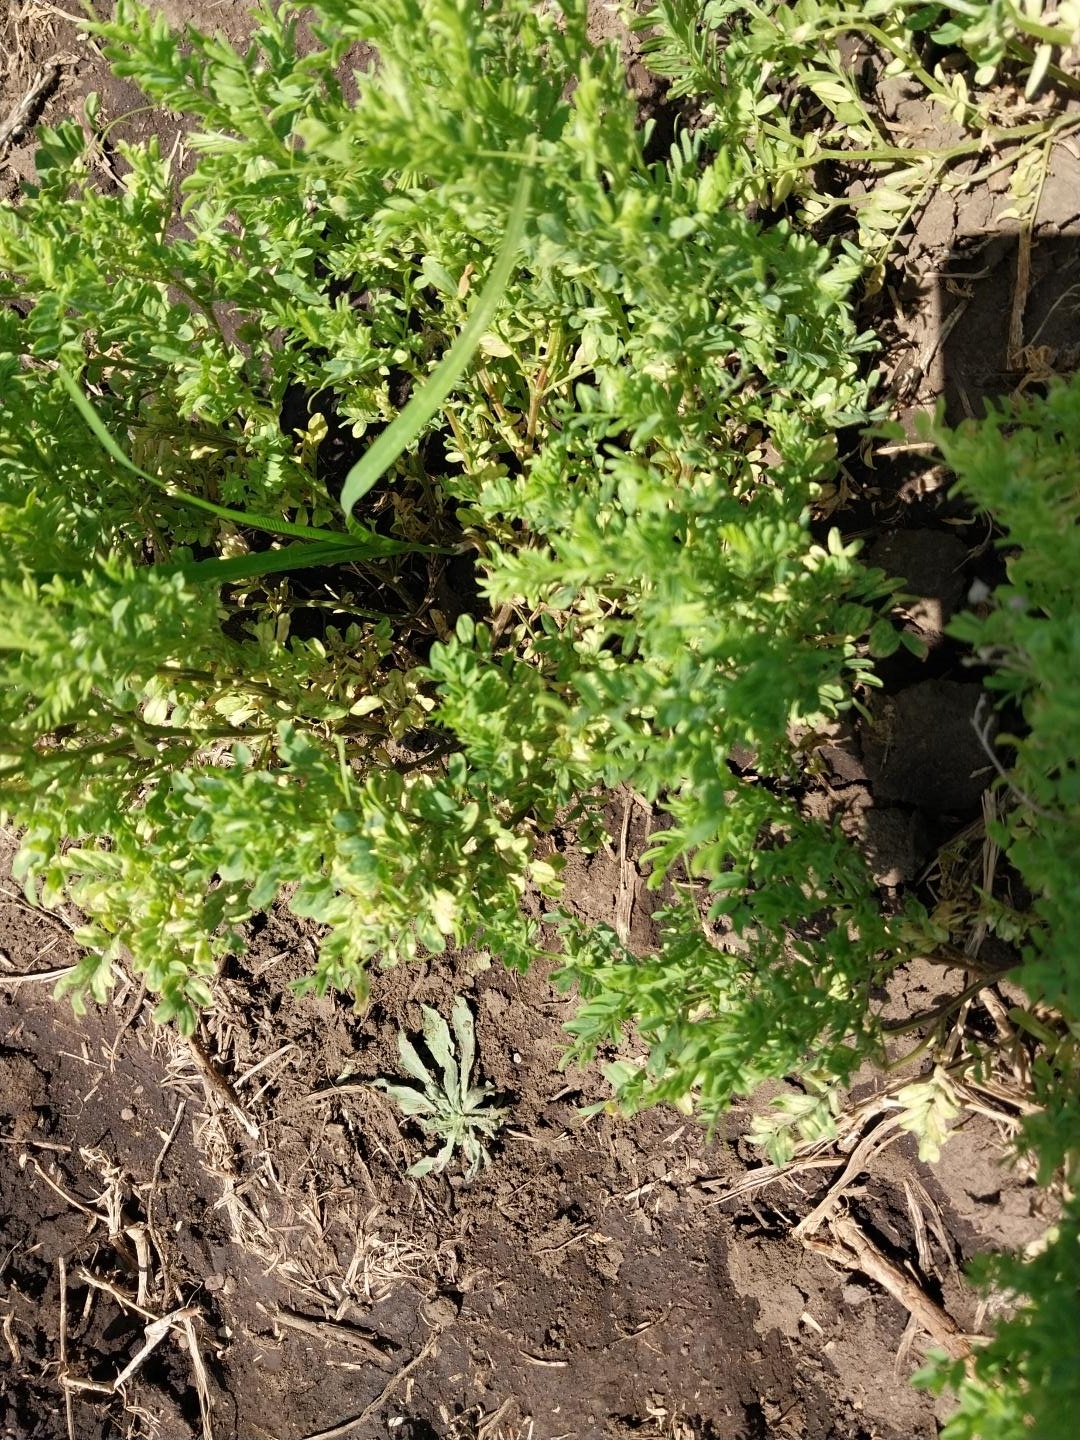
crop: lentil
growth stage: flowering
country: Tanzania
